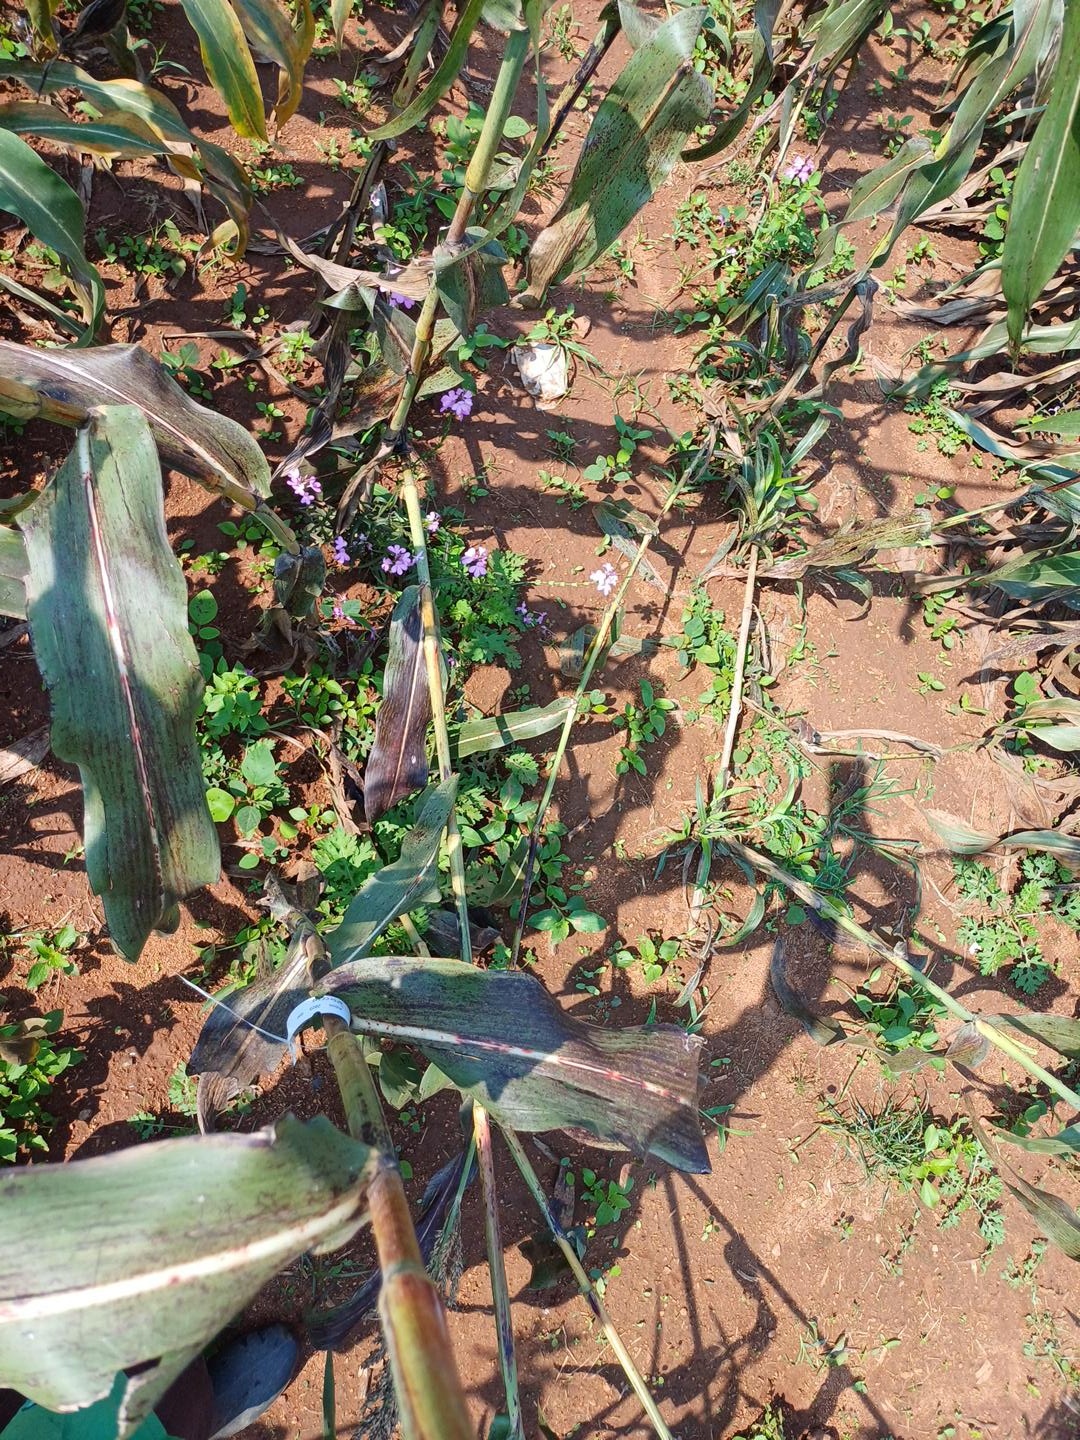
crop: sorghum
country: Kenya
